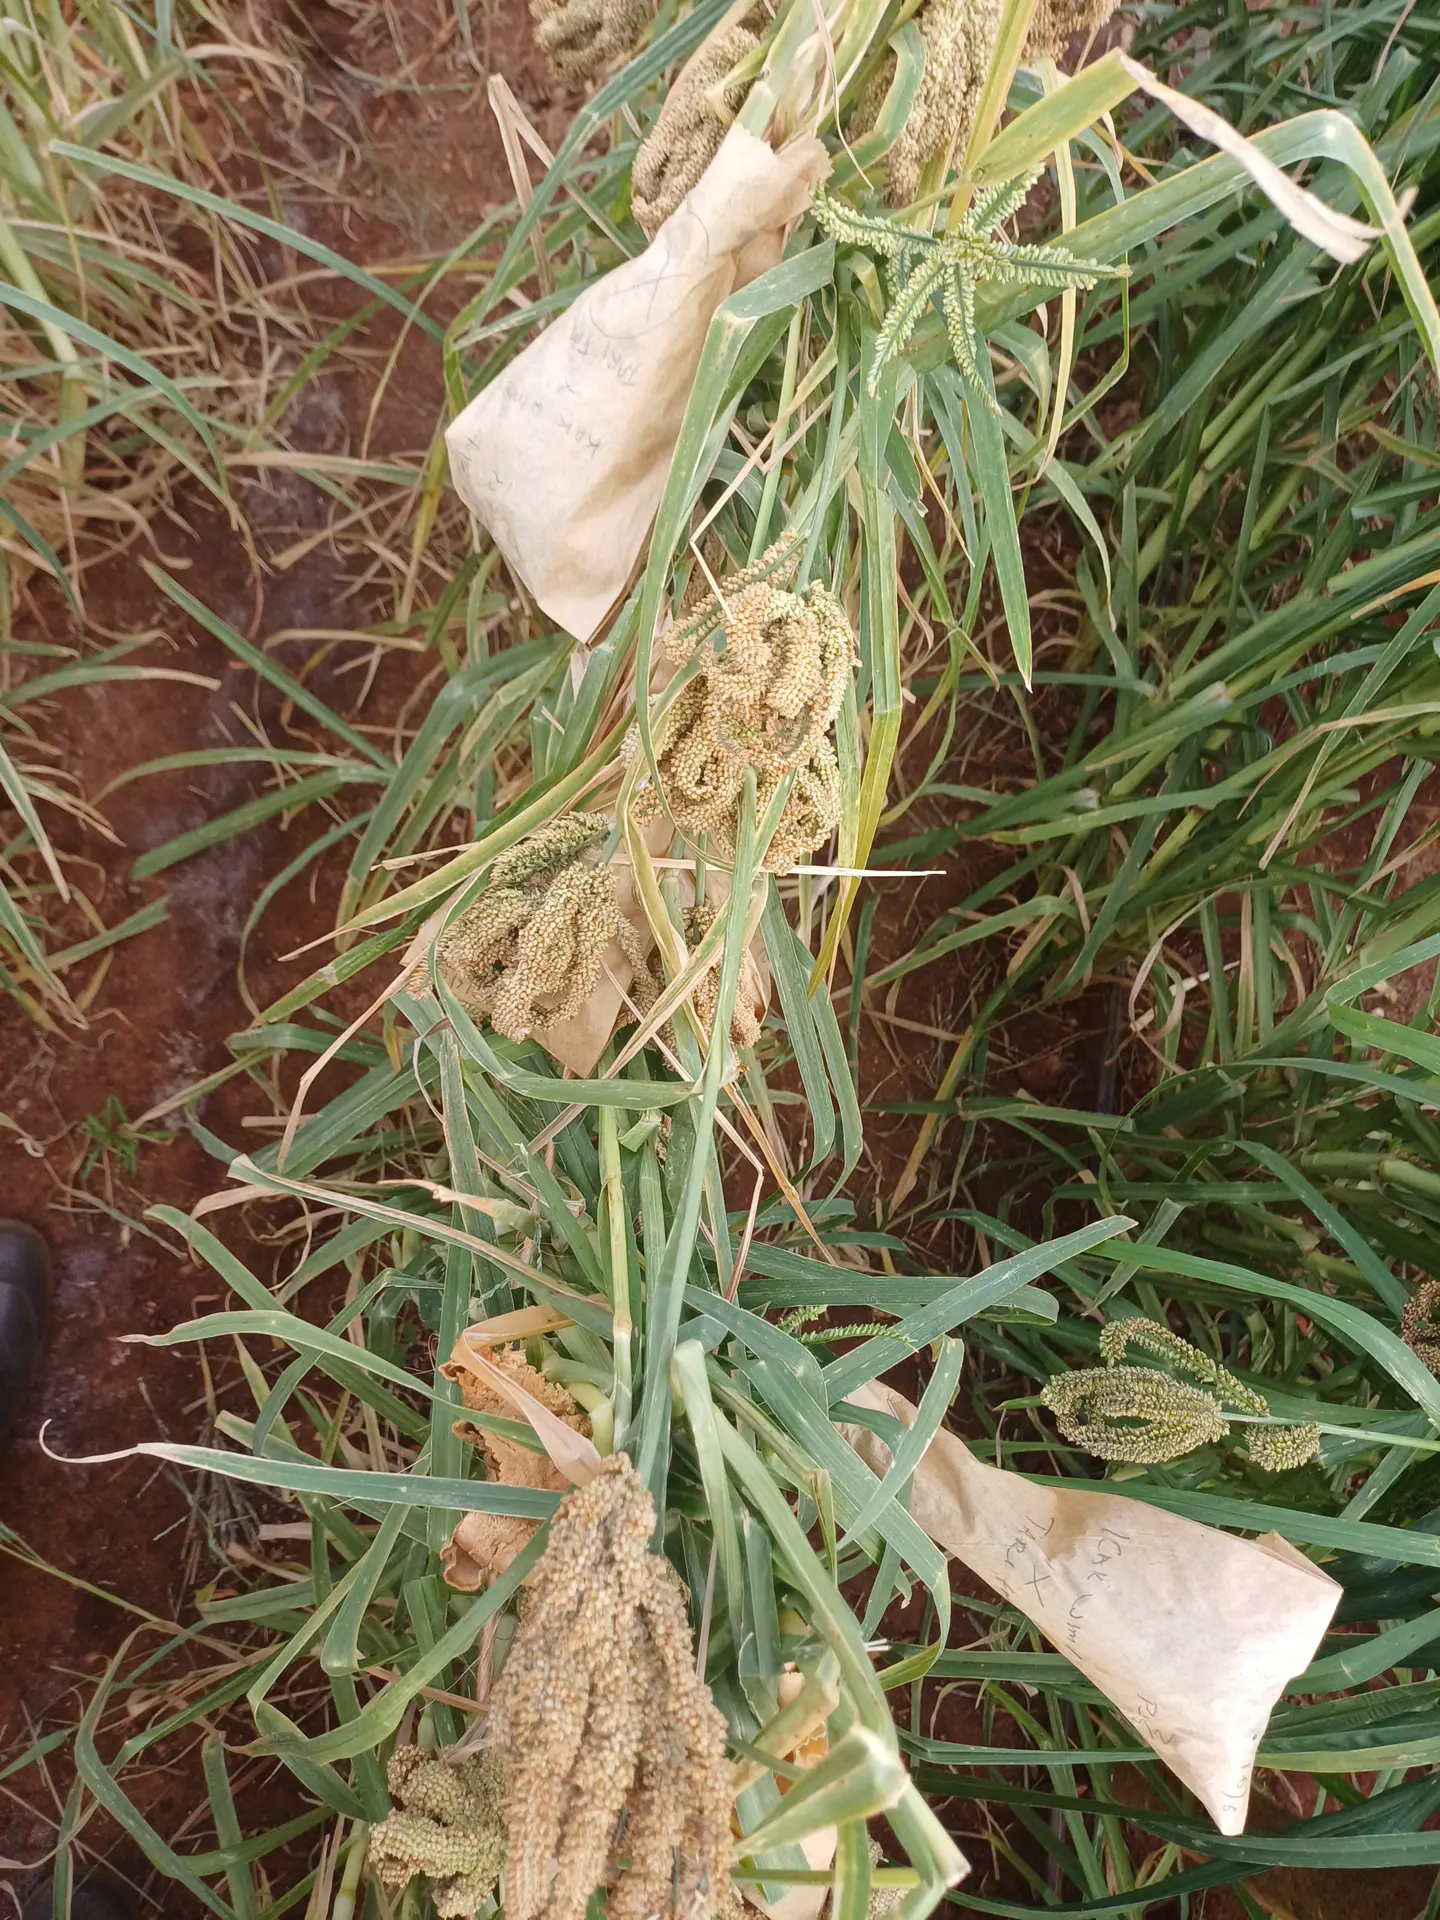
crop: finger millet
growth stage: filling grain
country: Kenya
